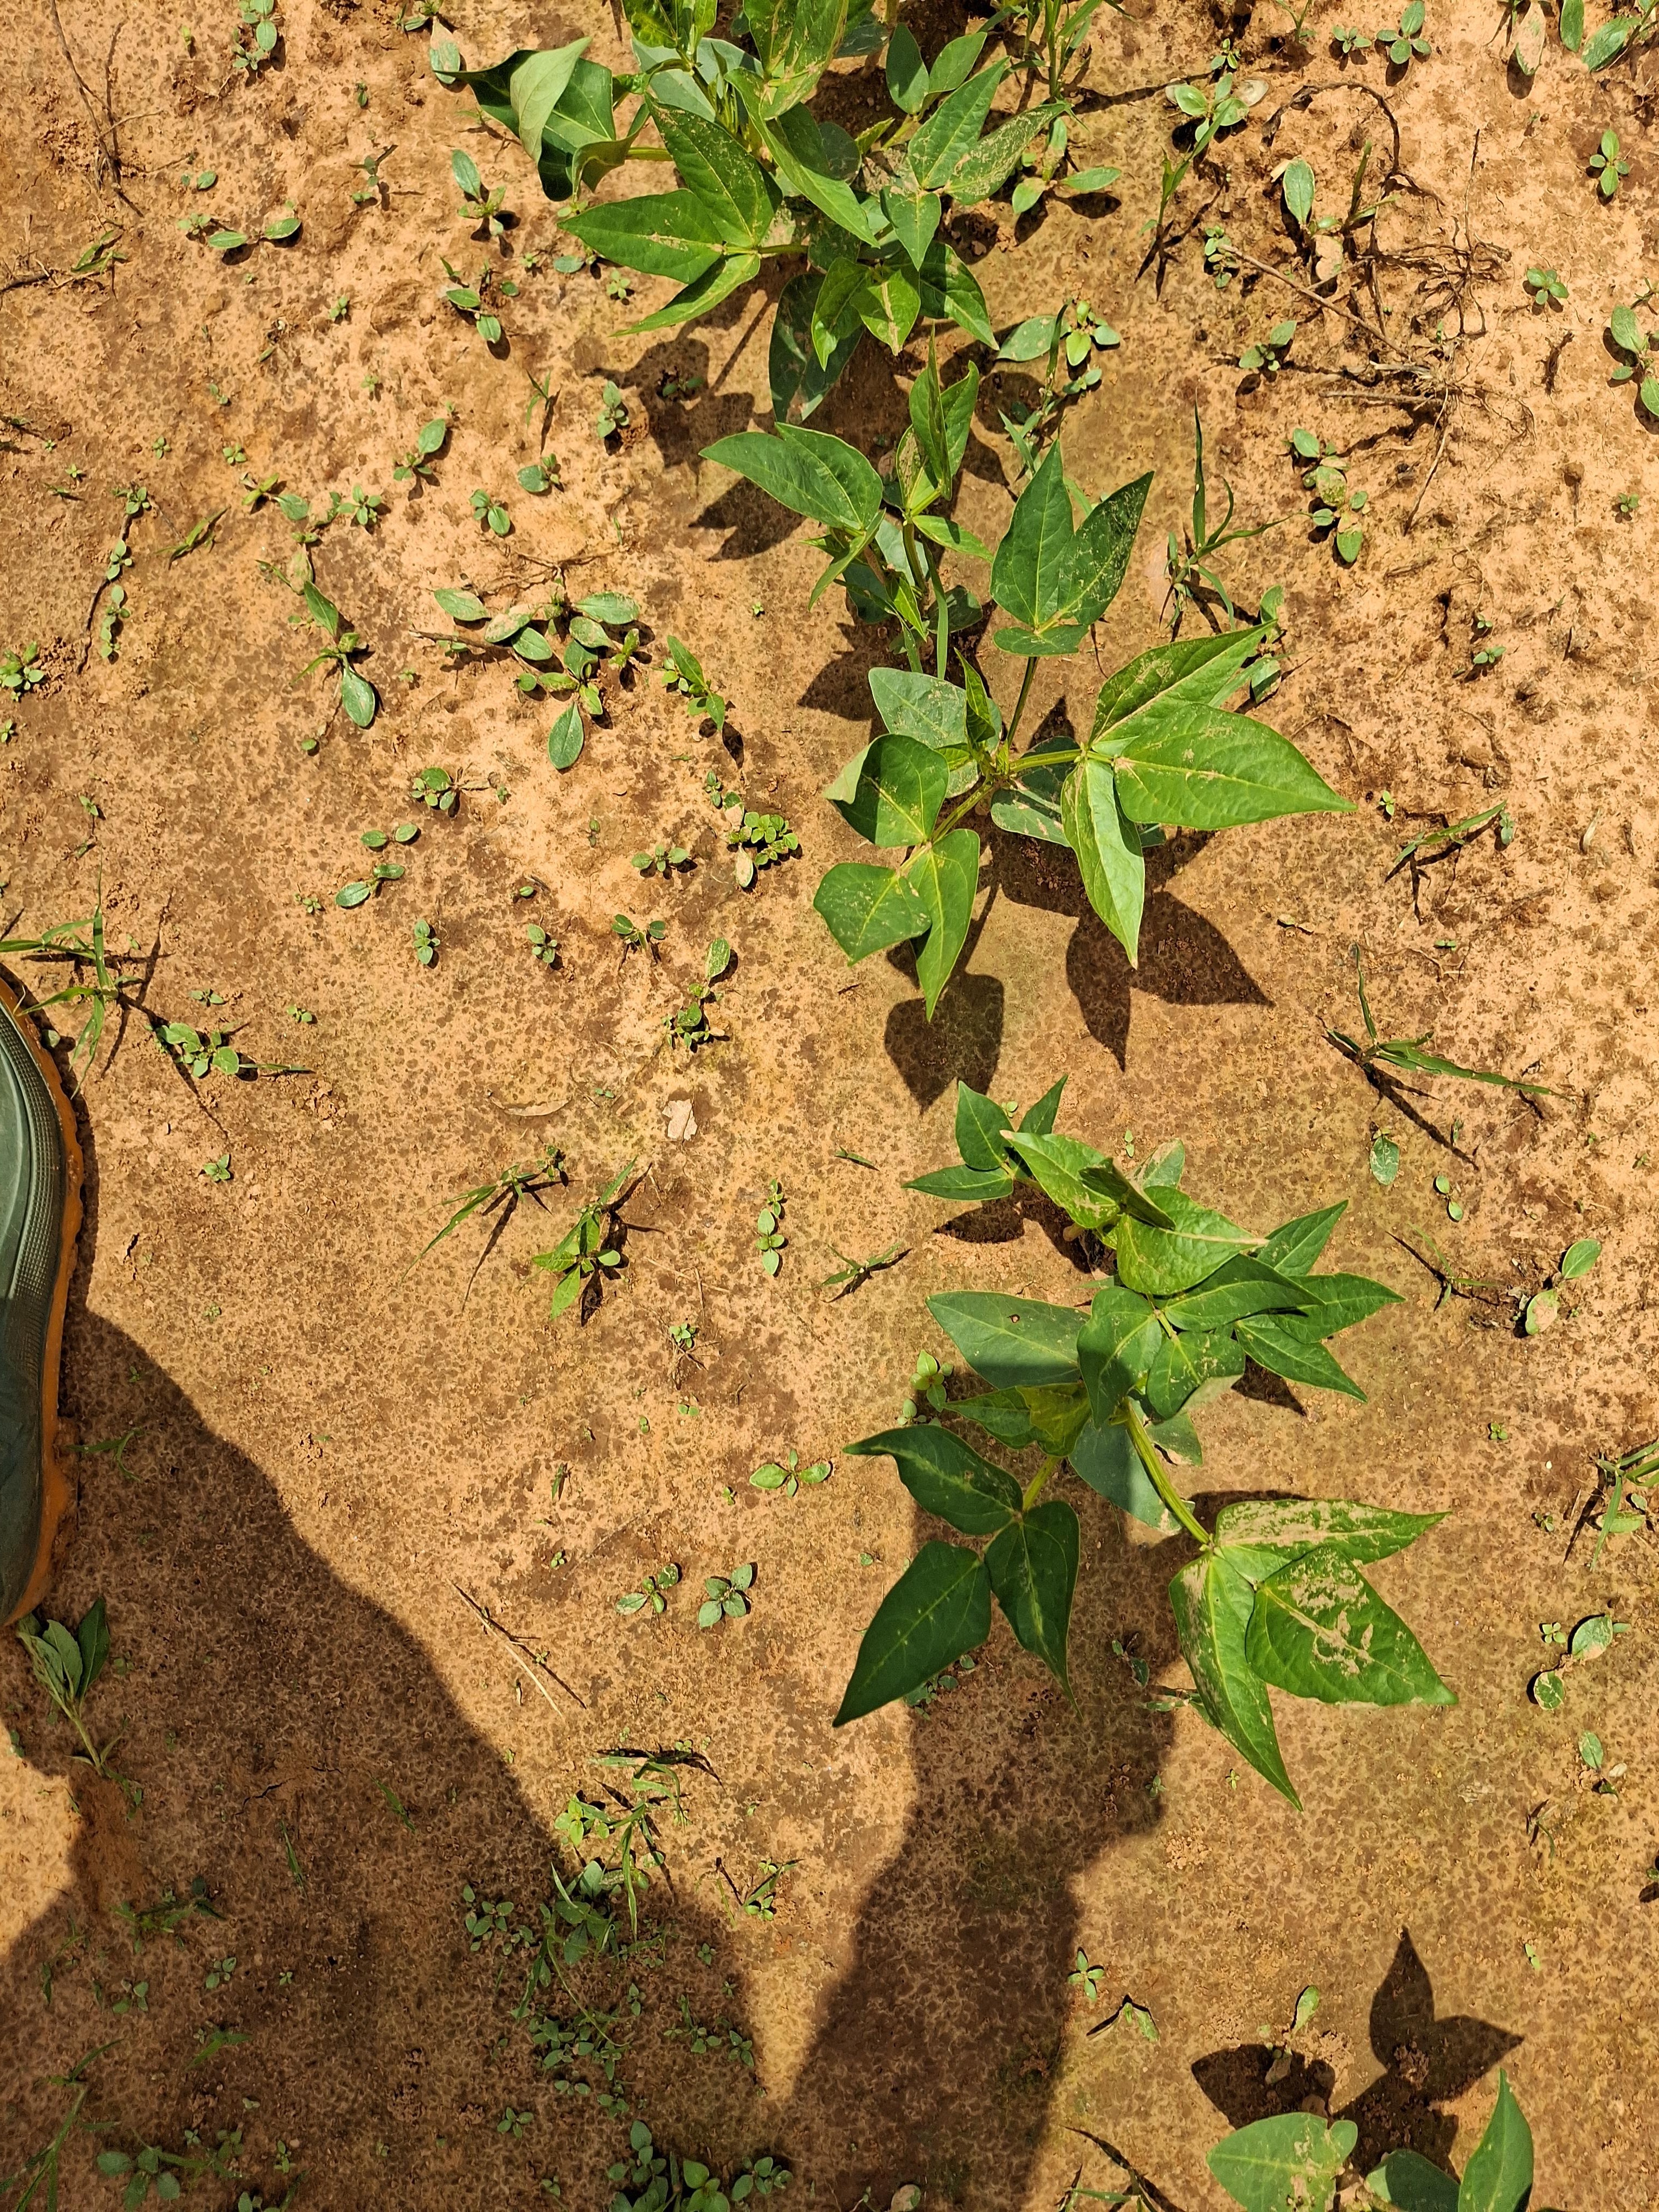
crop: cowpea
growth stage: sprouting emergence
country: Nigeria
